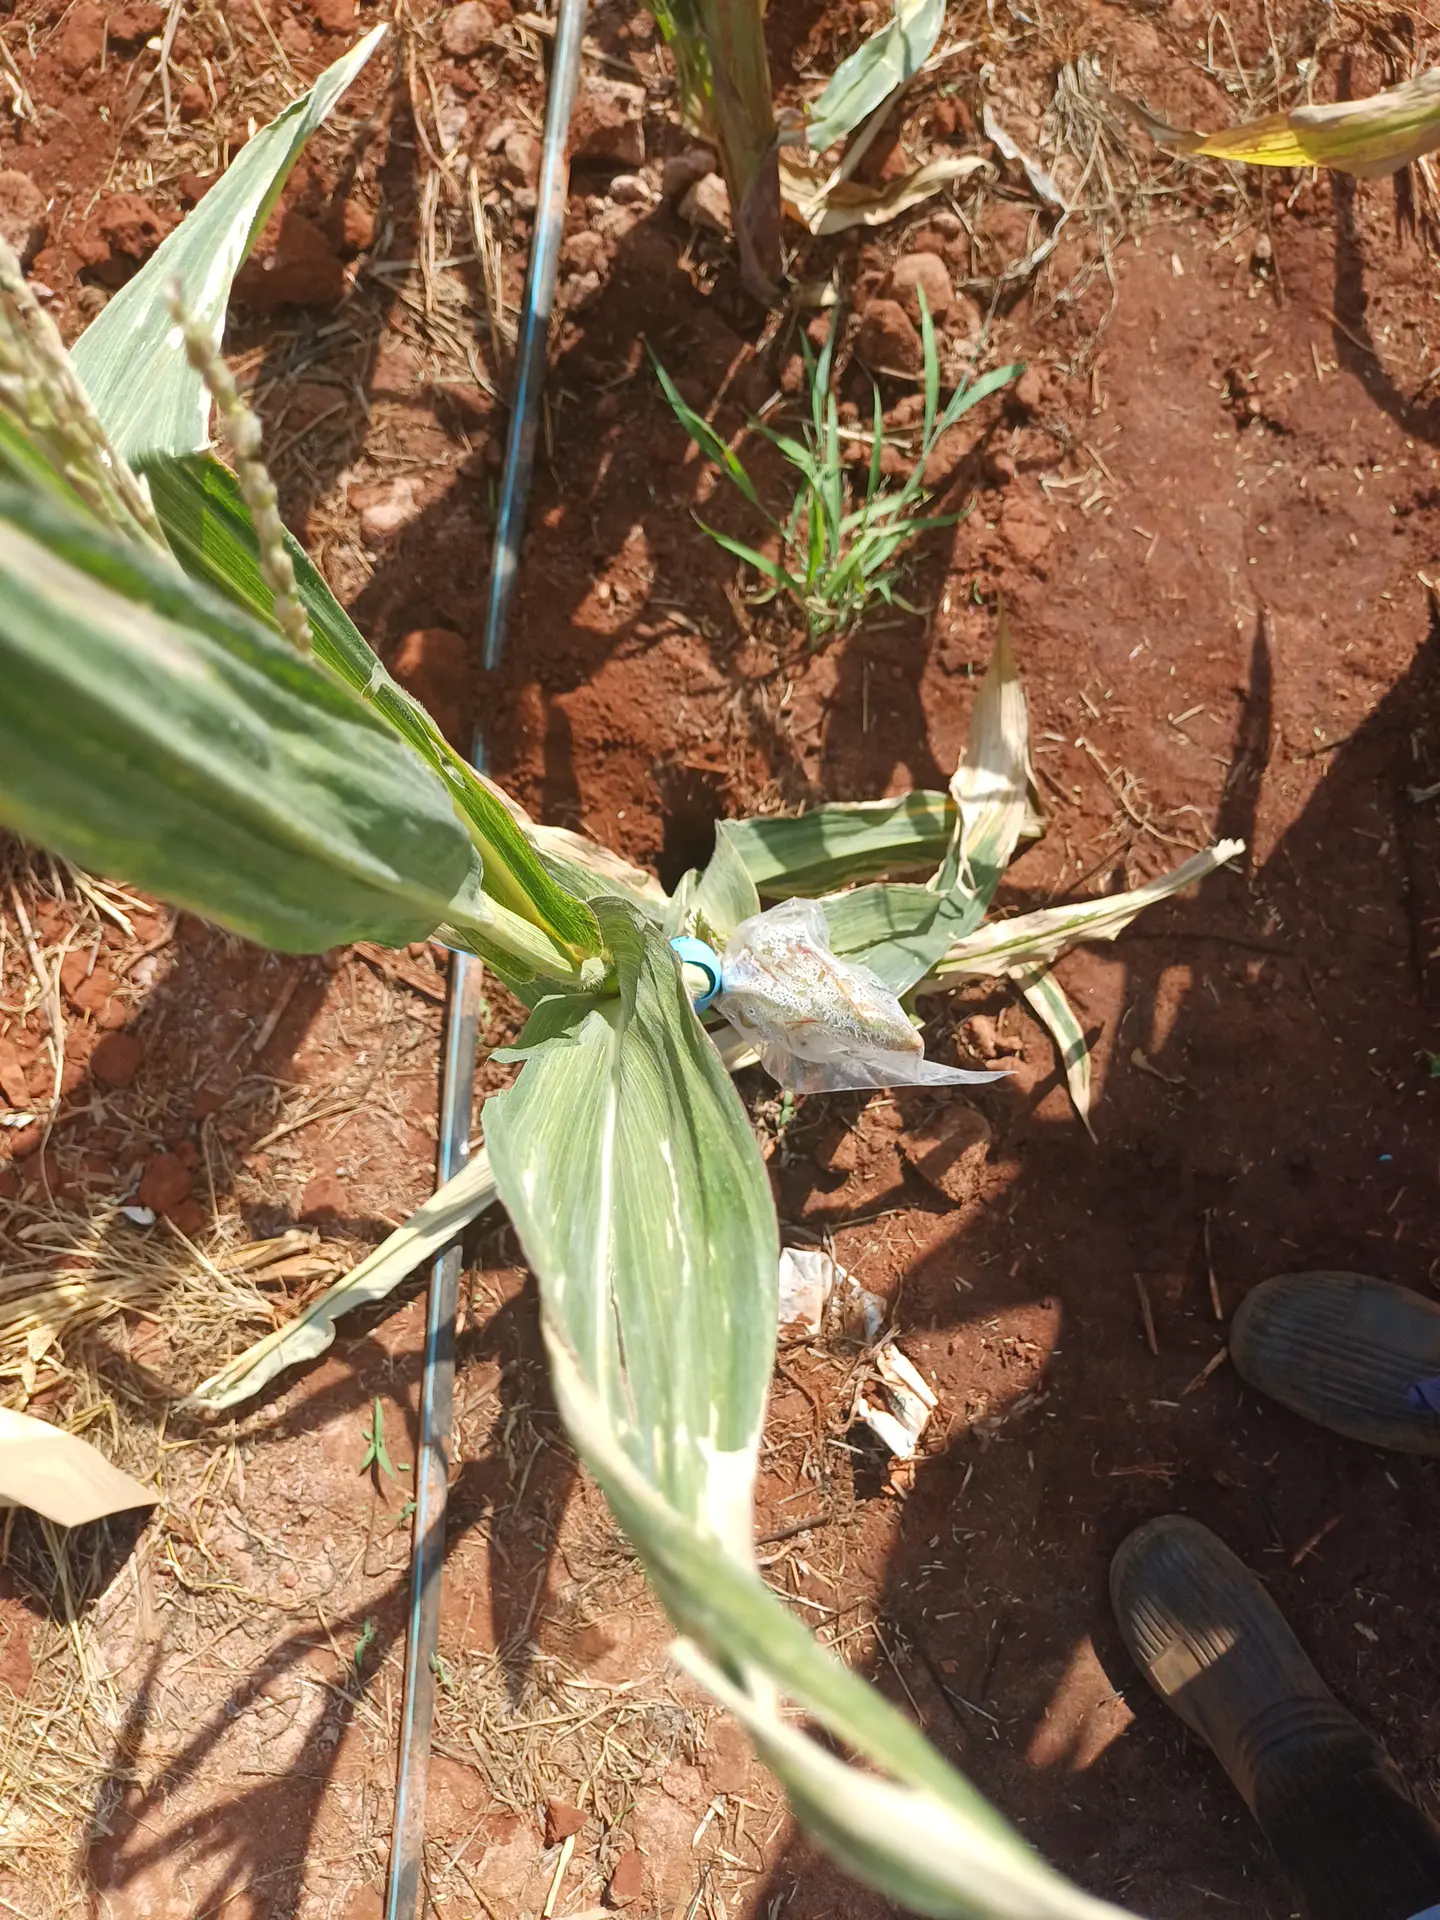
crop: maize
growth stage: flowering
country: Kenya
